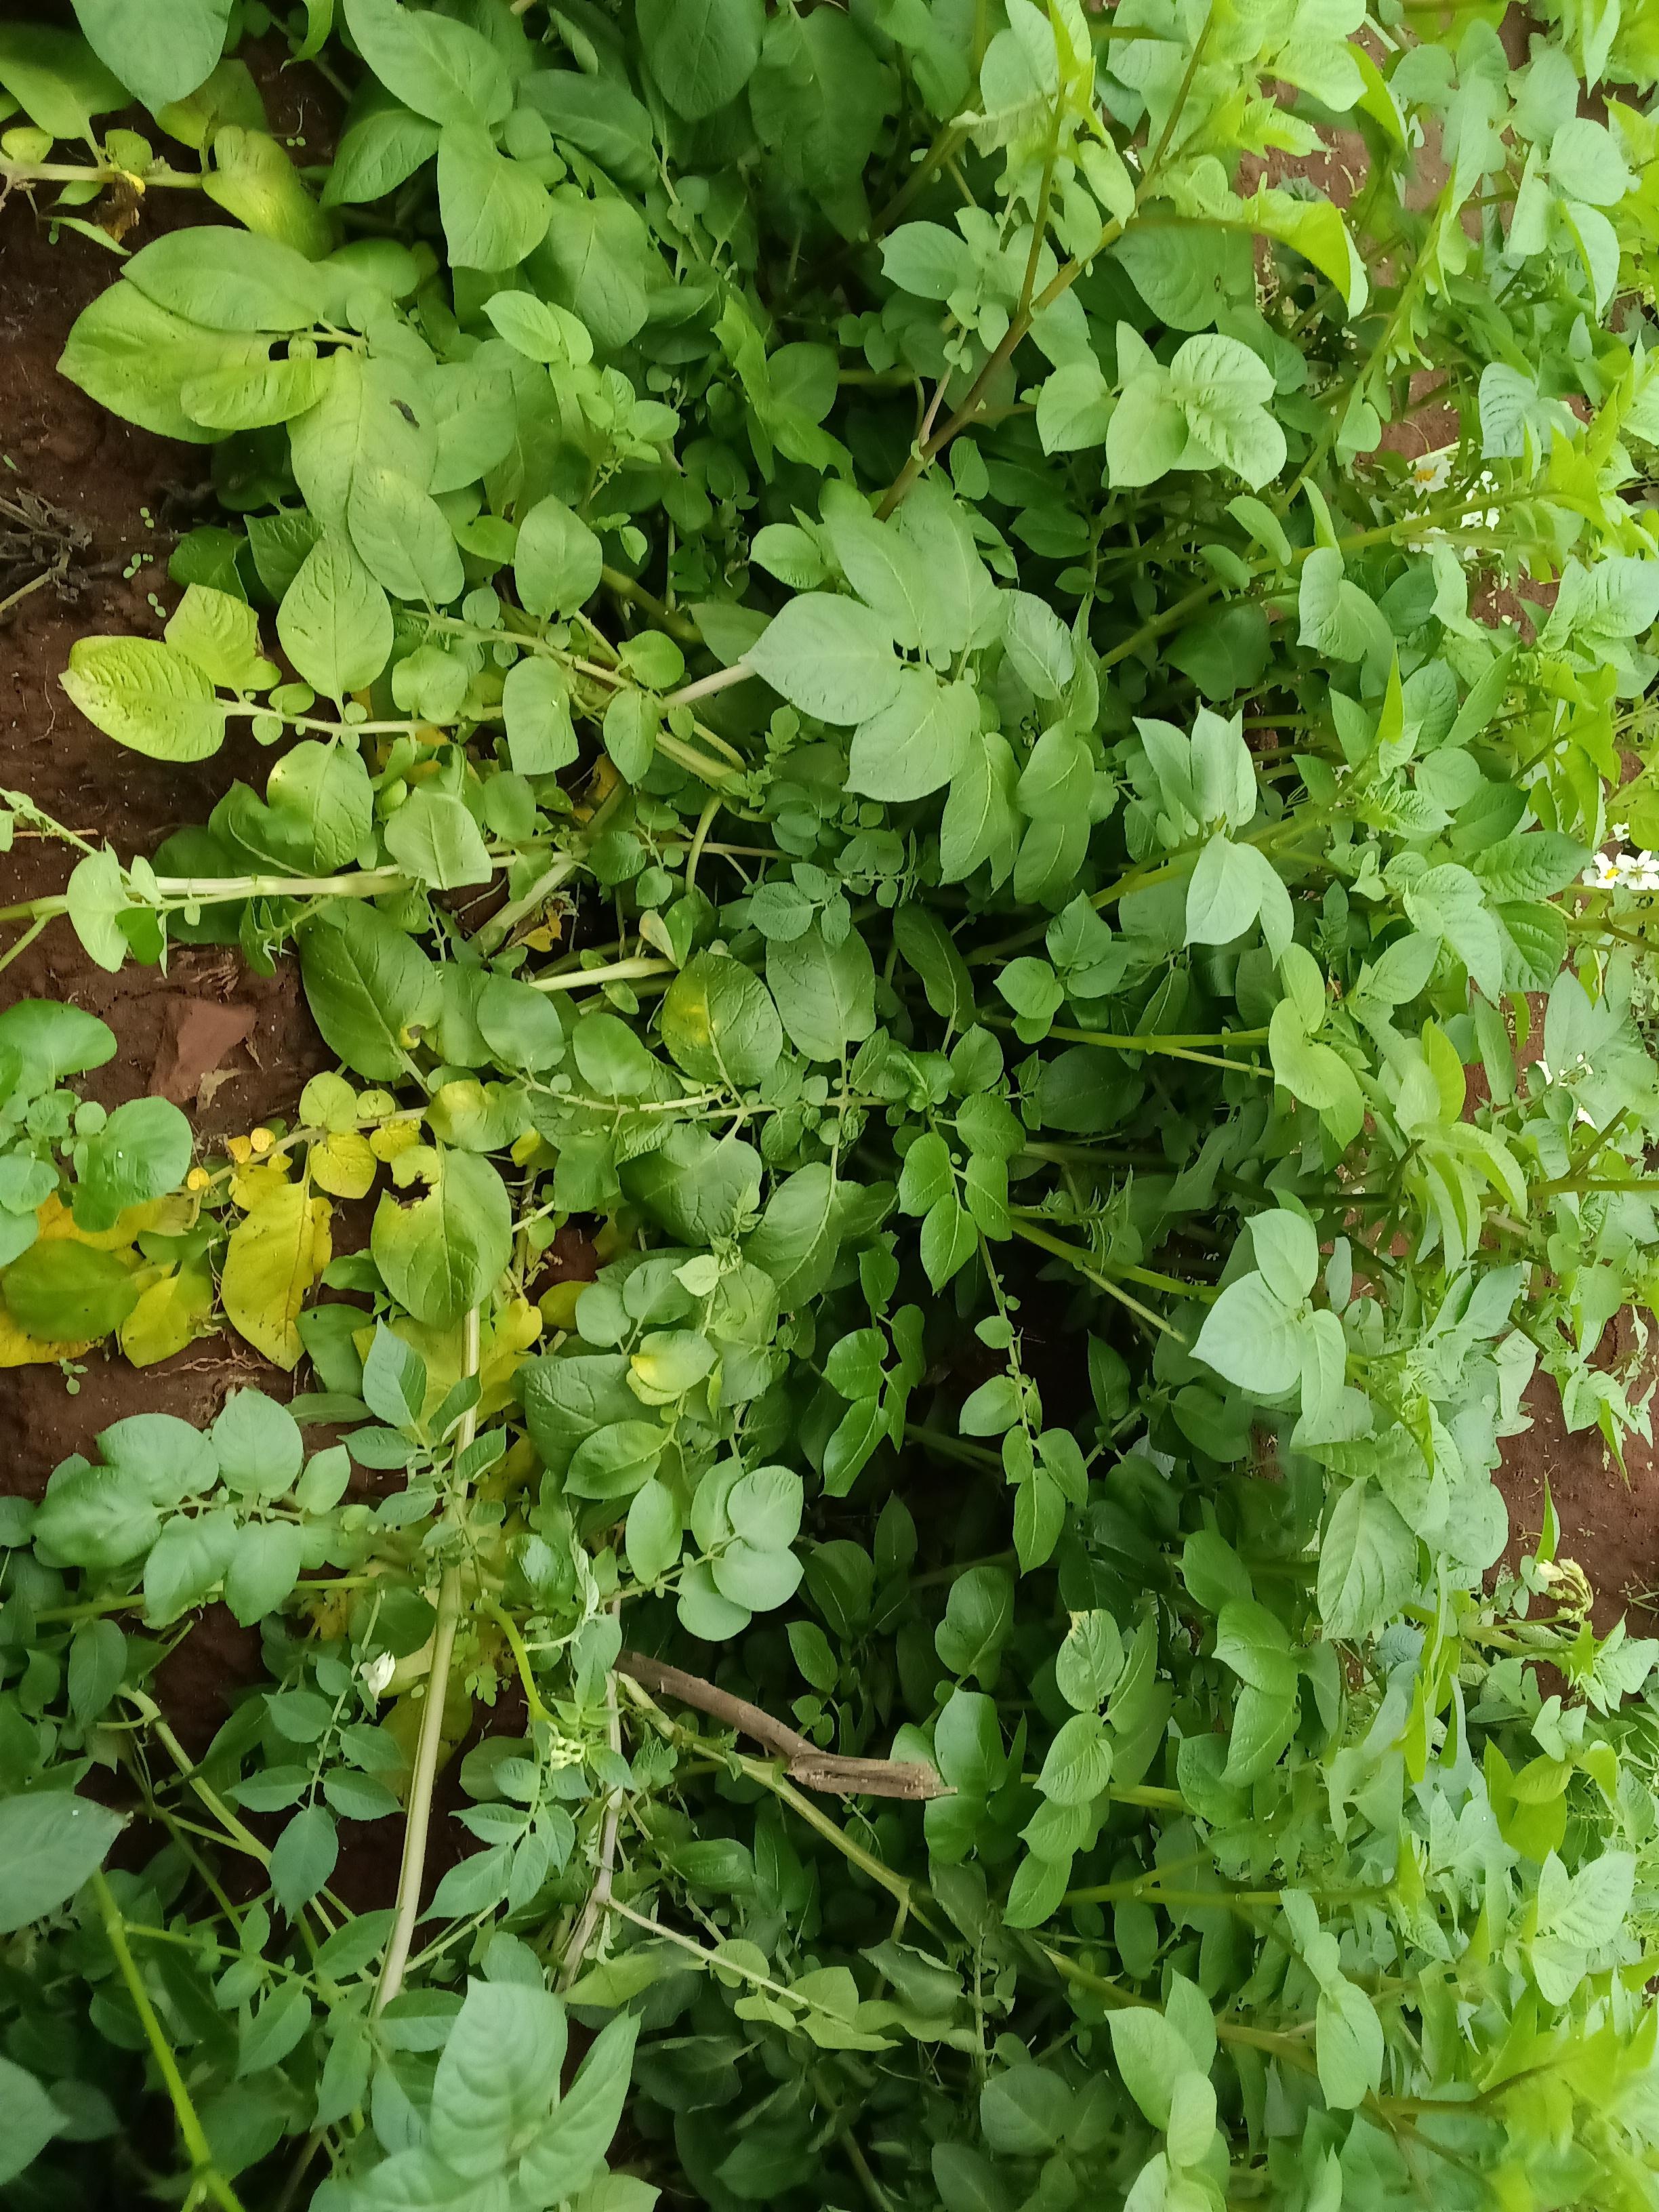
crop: potato
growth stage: flowering
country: Kenya
